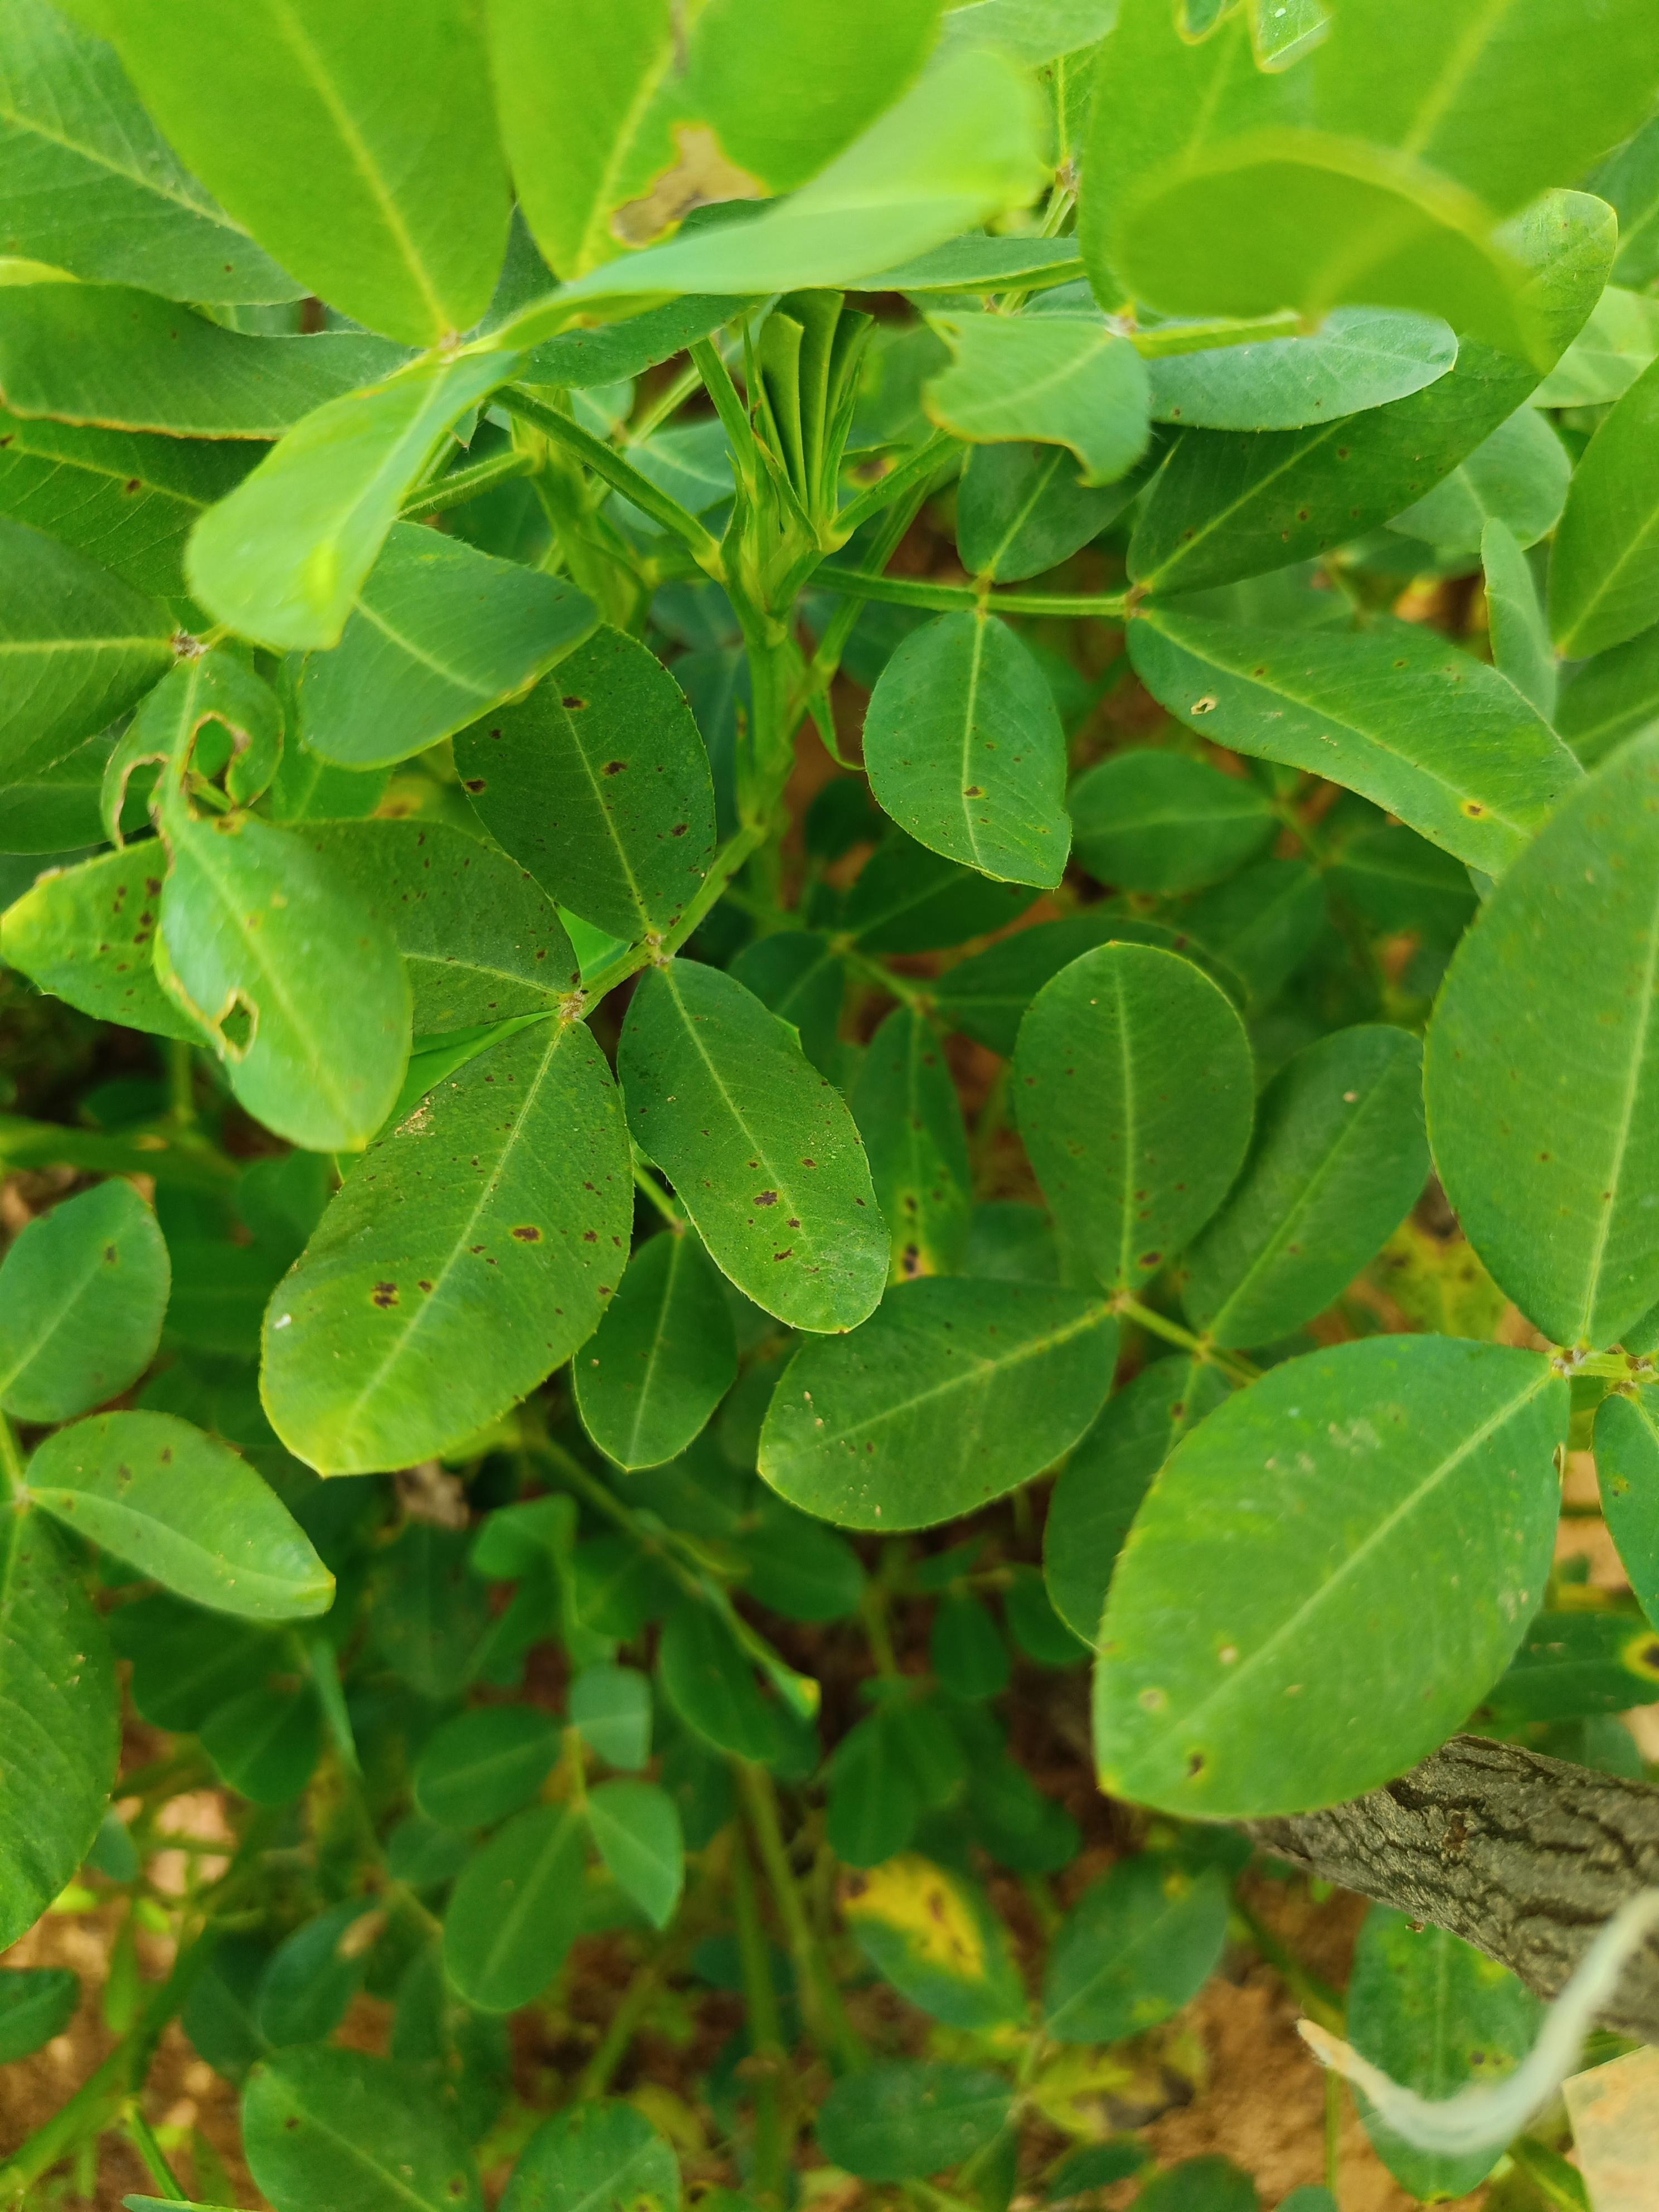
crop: groundnut
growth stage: development pod
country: Ghana
